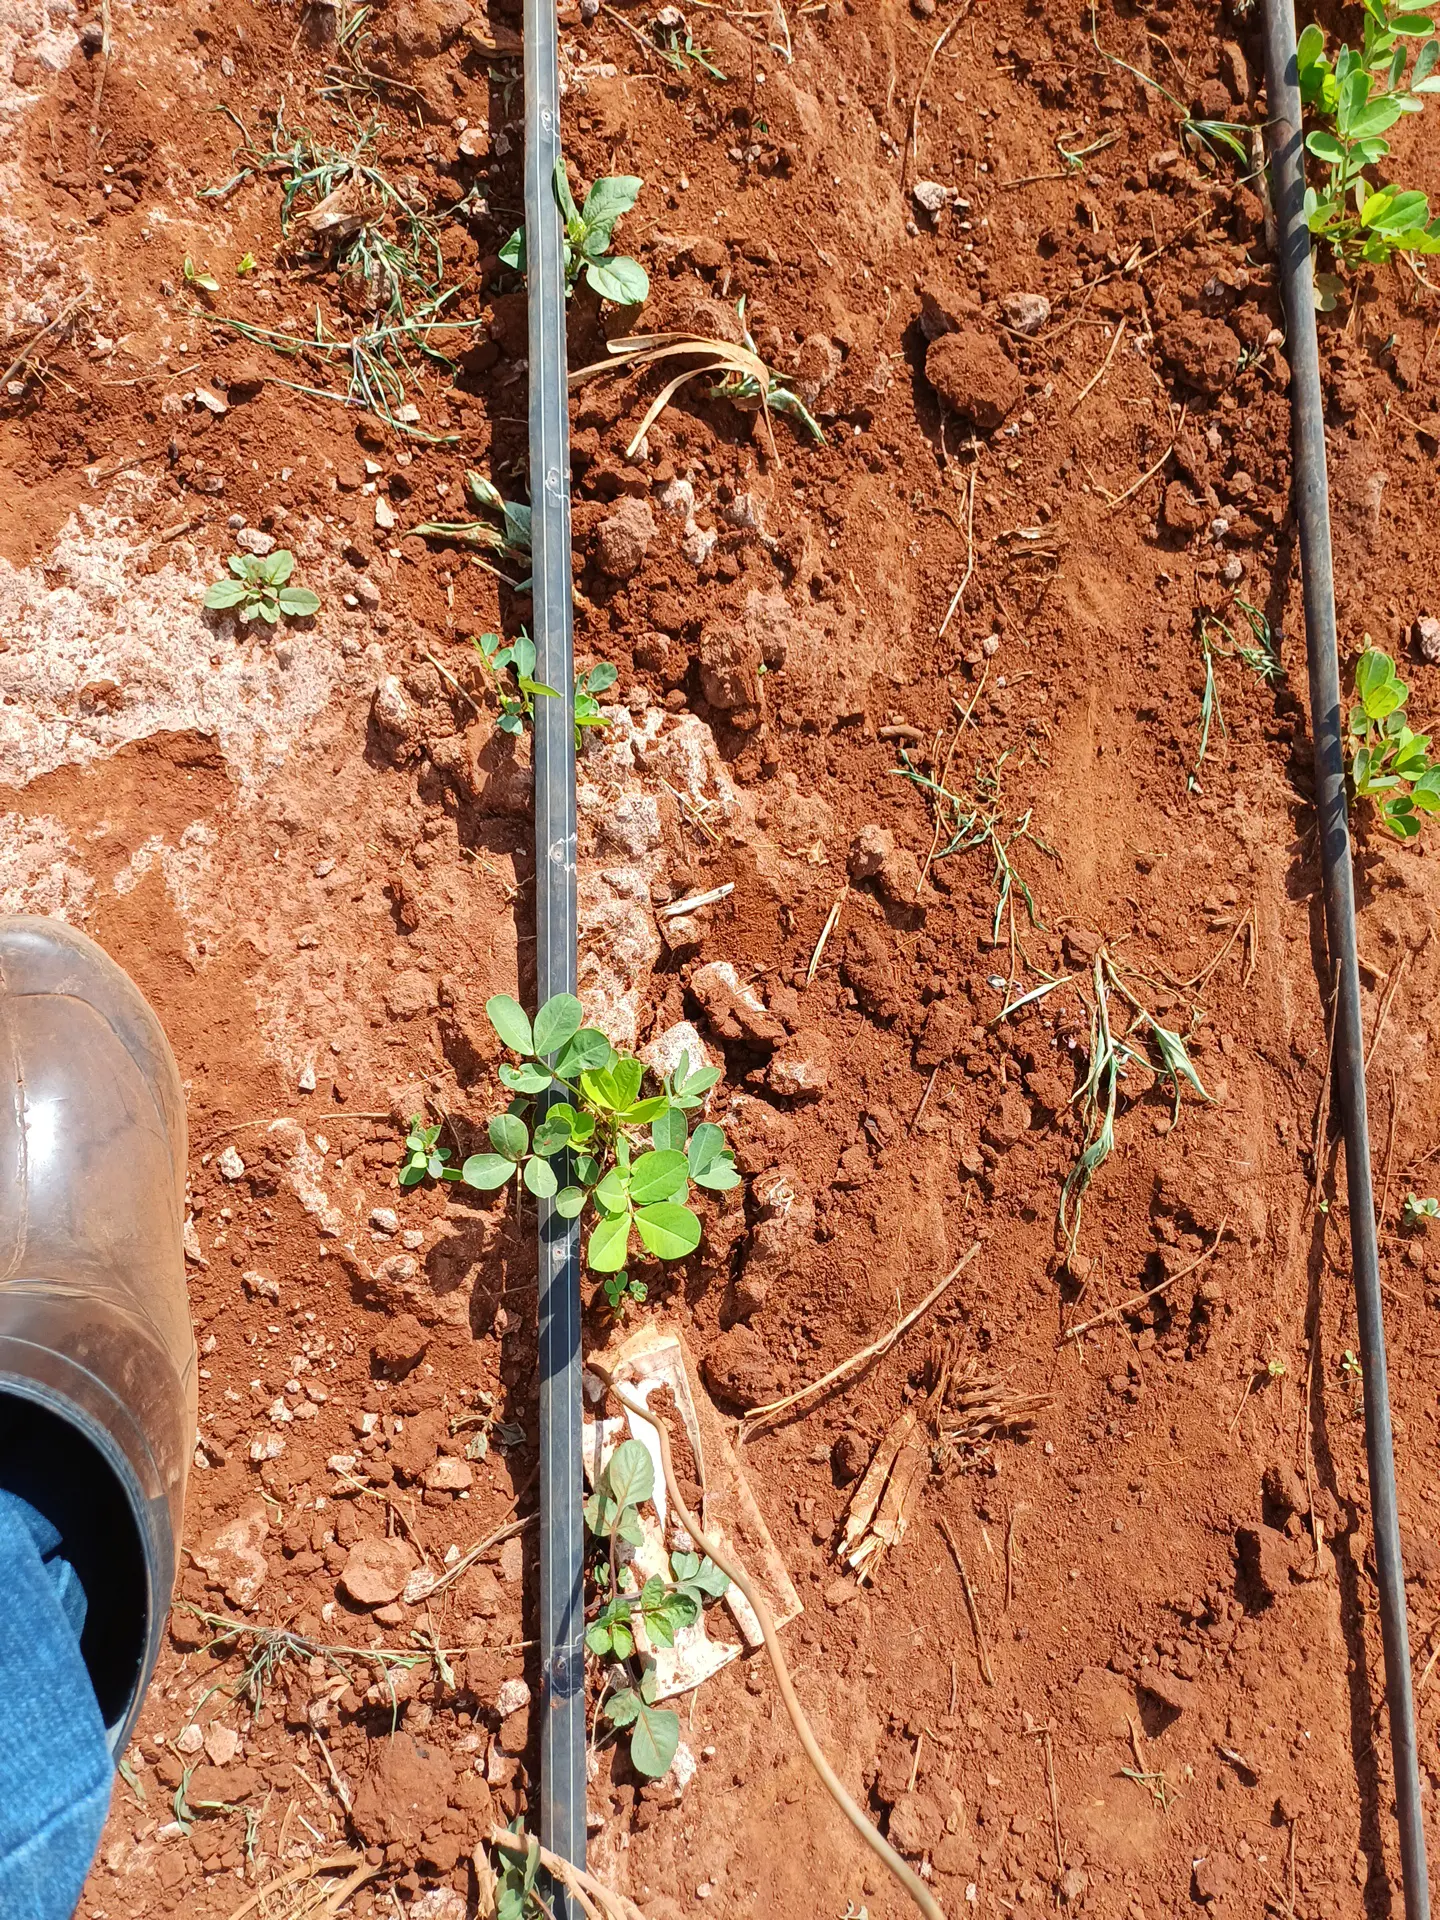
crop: groundnut
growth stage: vegetative
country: Kenya
